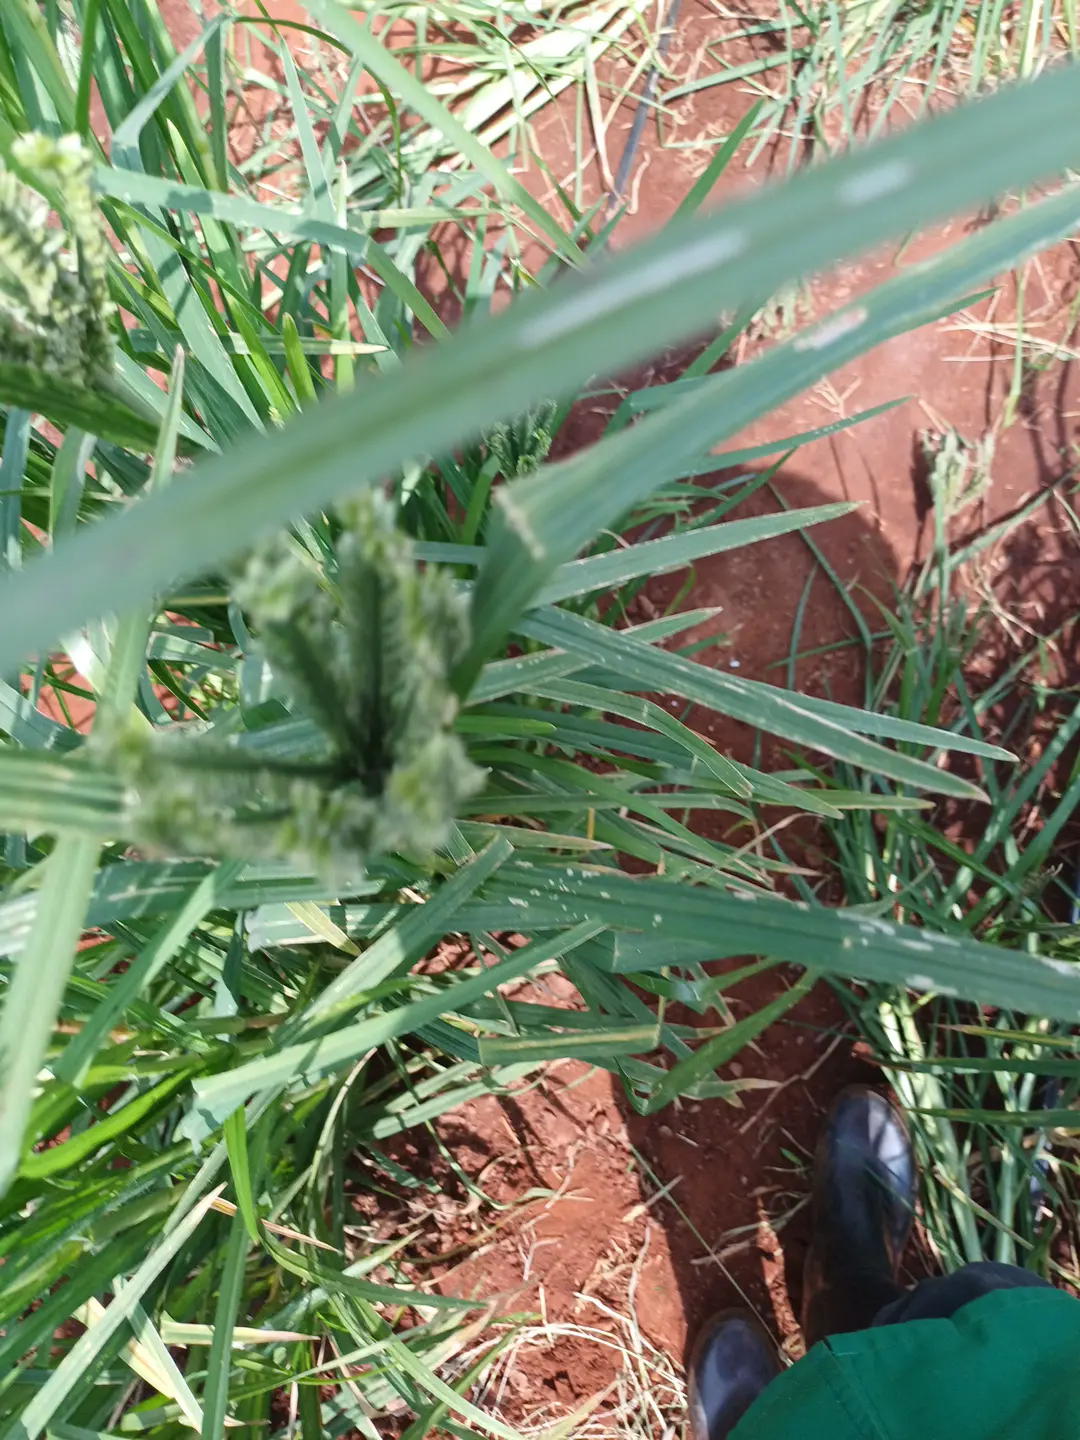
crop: finger millet
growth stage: flowering
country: Kenya
